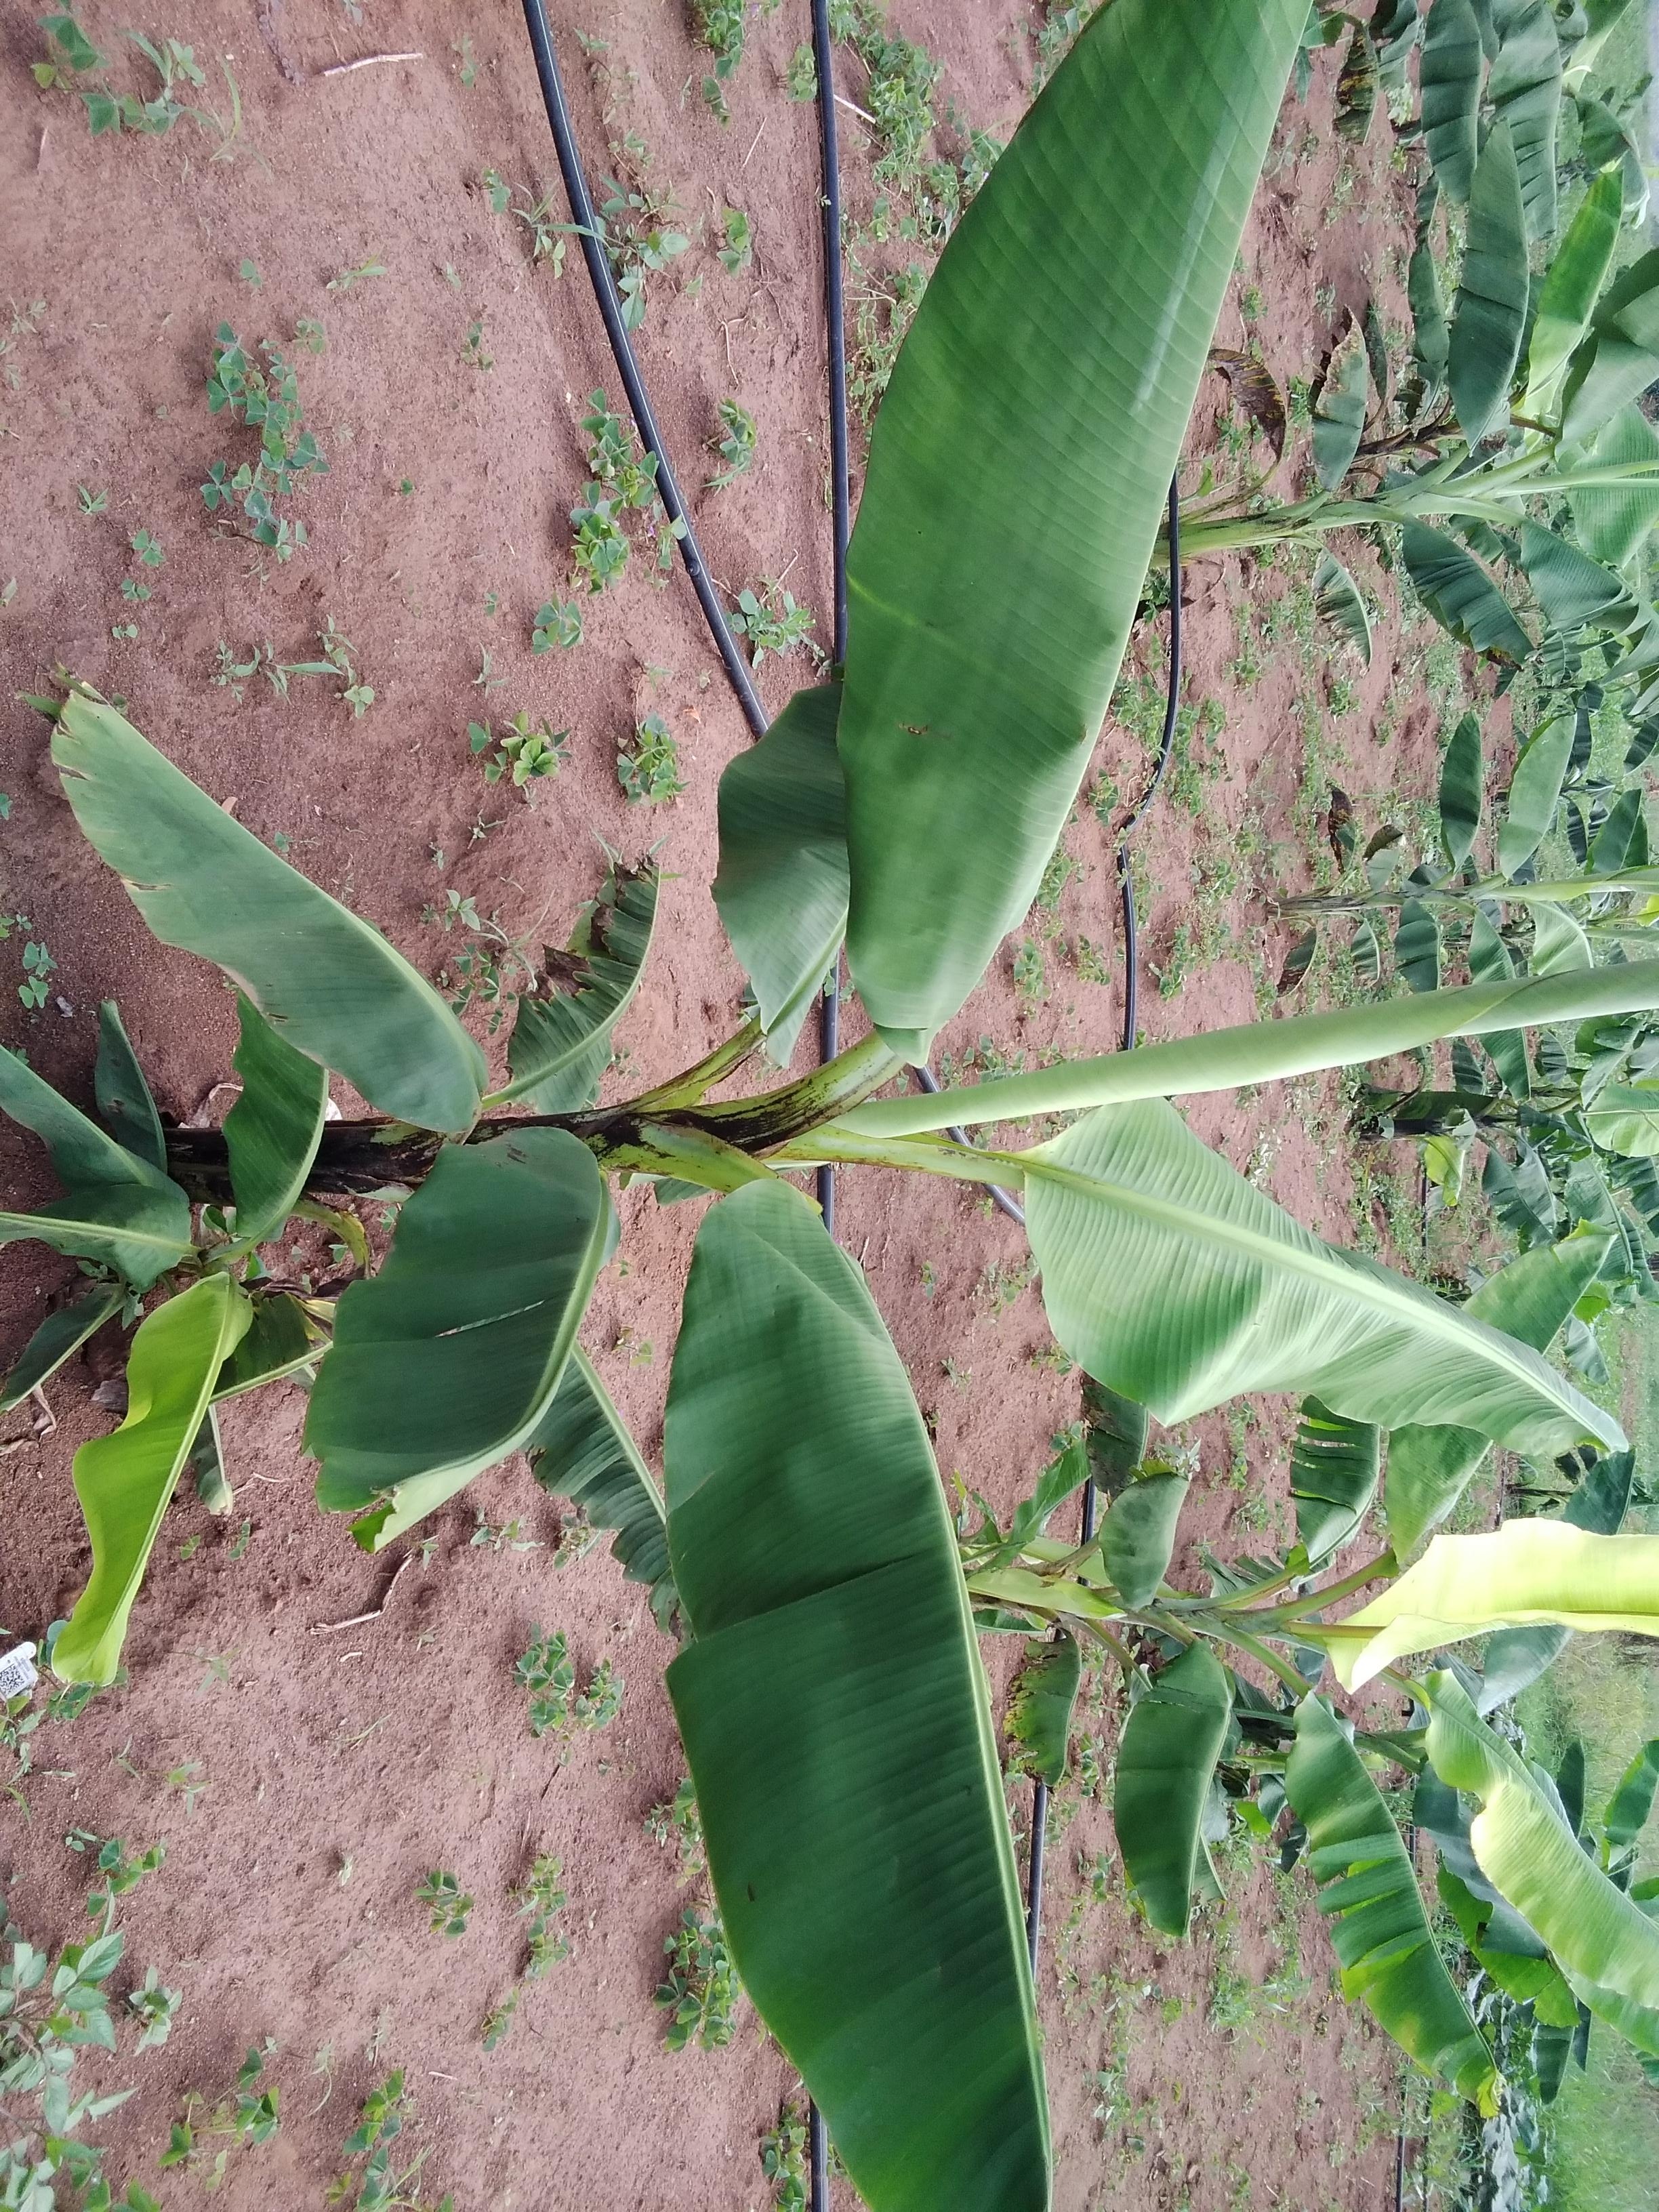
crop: banana
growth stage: vegetative
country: Uganda
